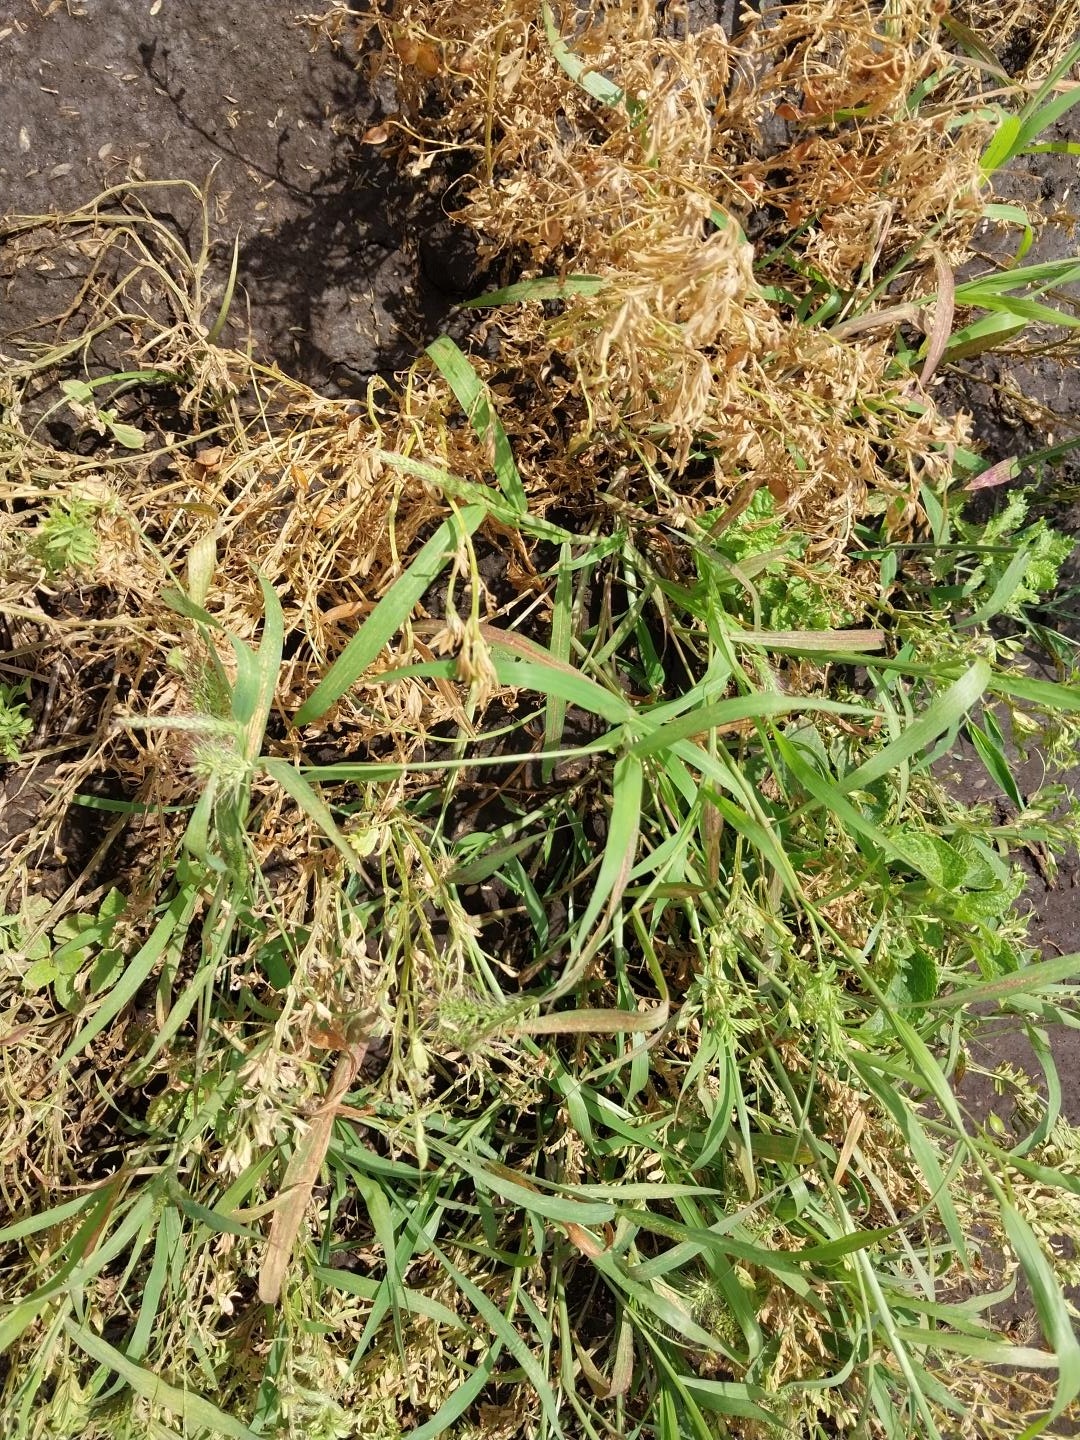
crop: lentil
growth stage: development pod
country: Tanzania
